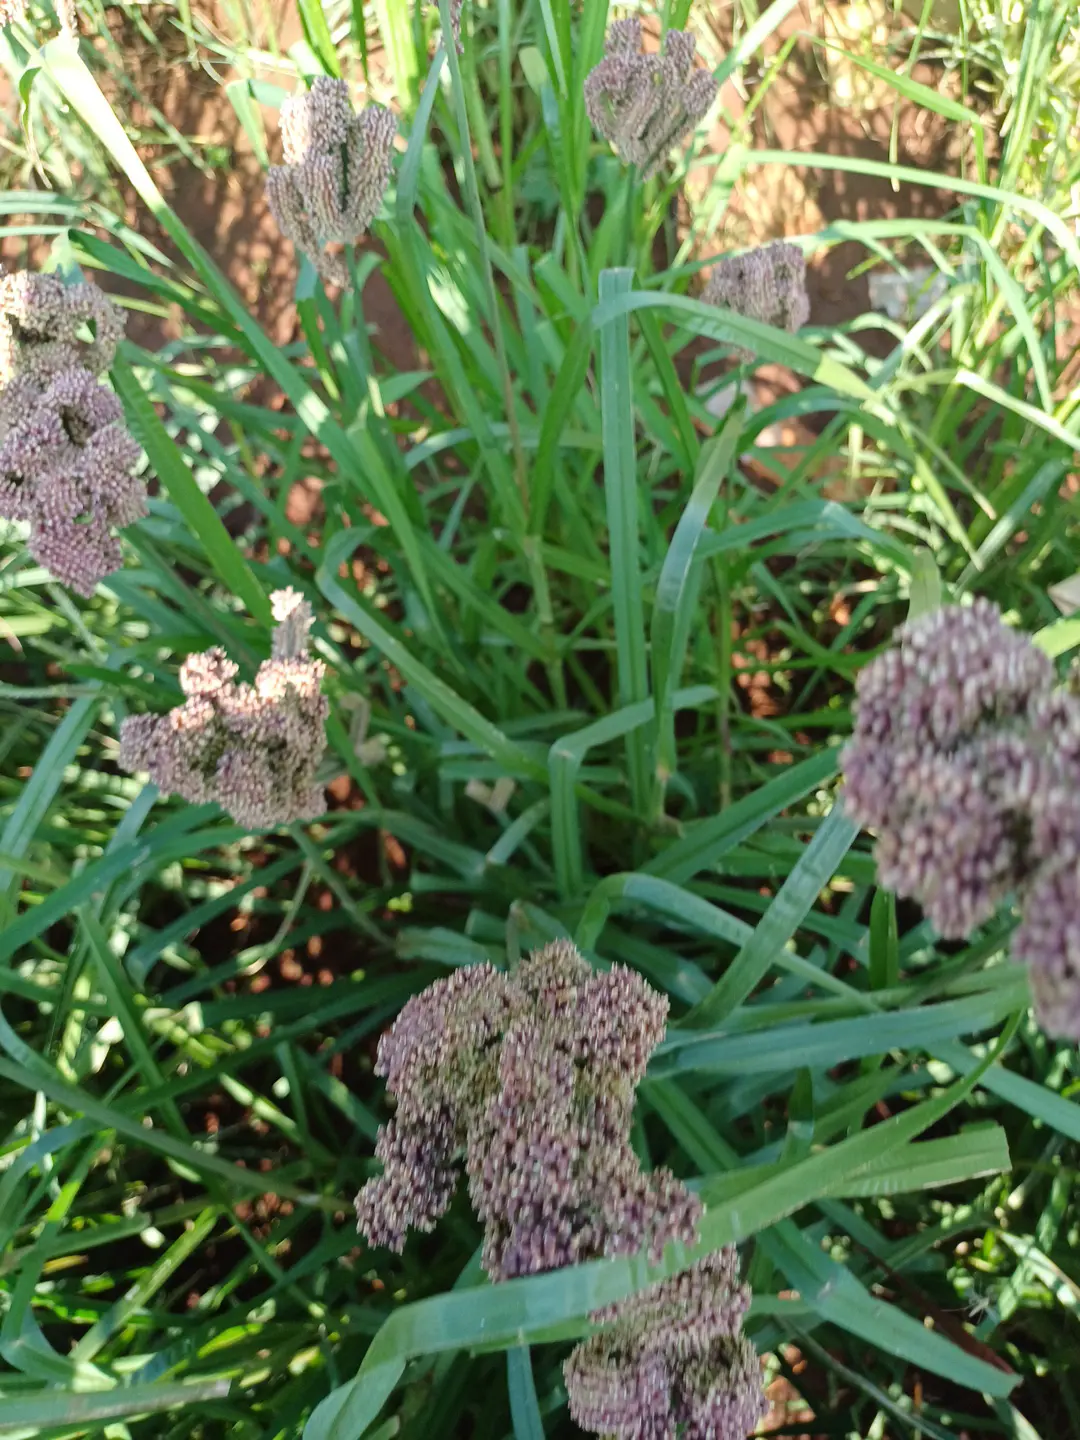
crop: finger millet
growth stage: filling grain
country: Kenya
